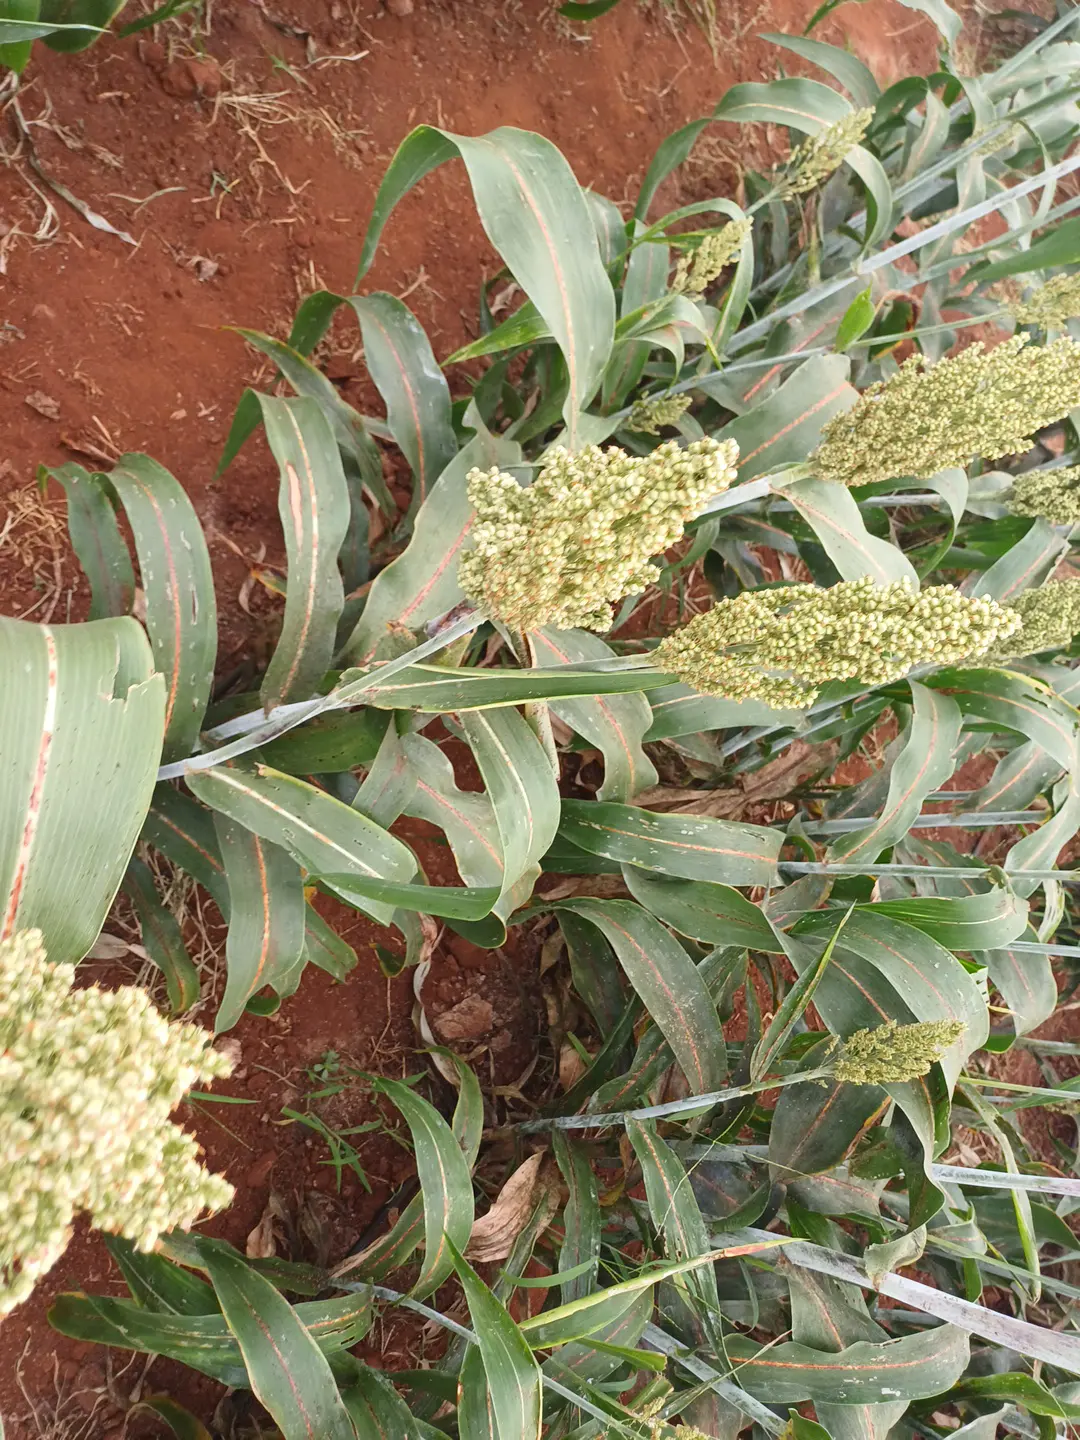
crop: sorghum
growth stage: filling grain
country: Kenya
